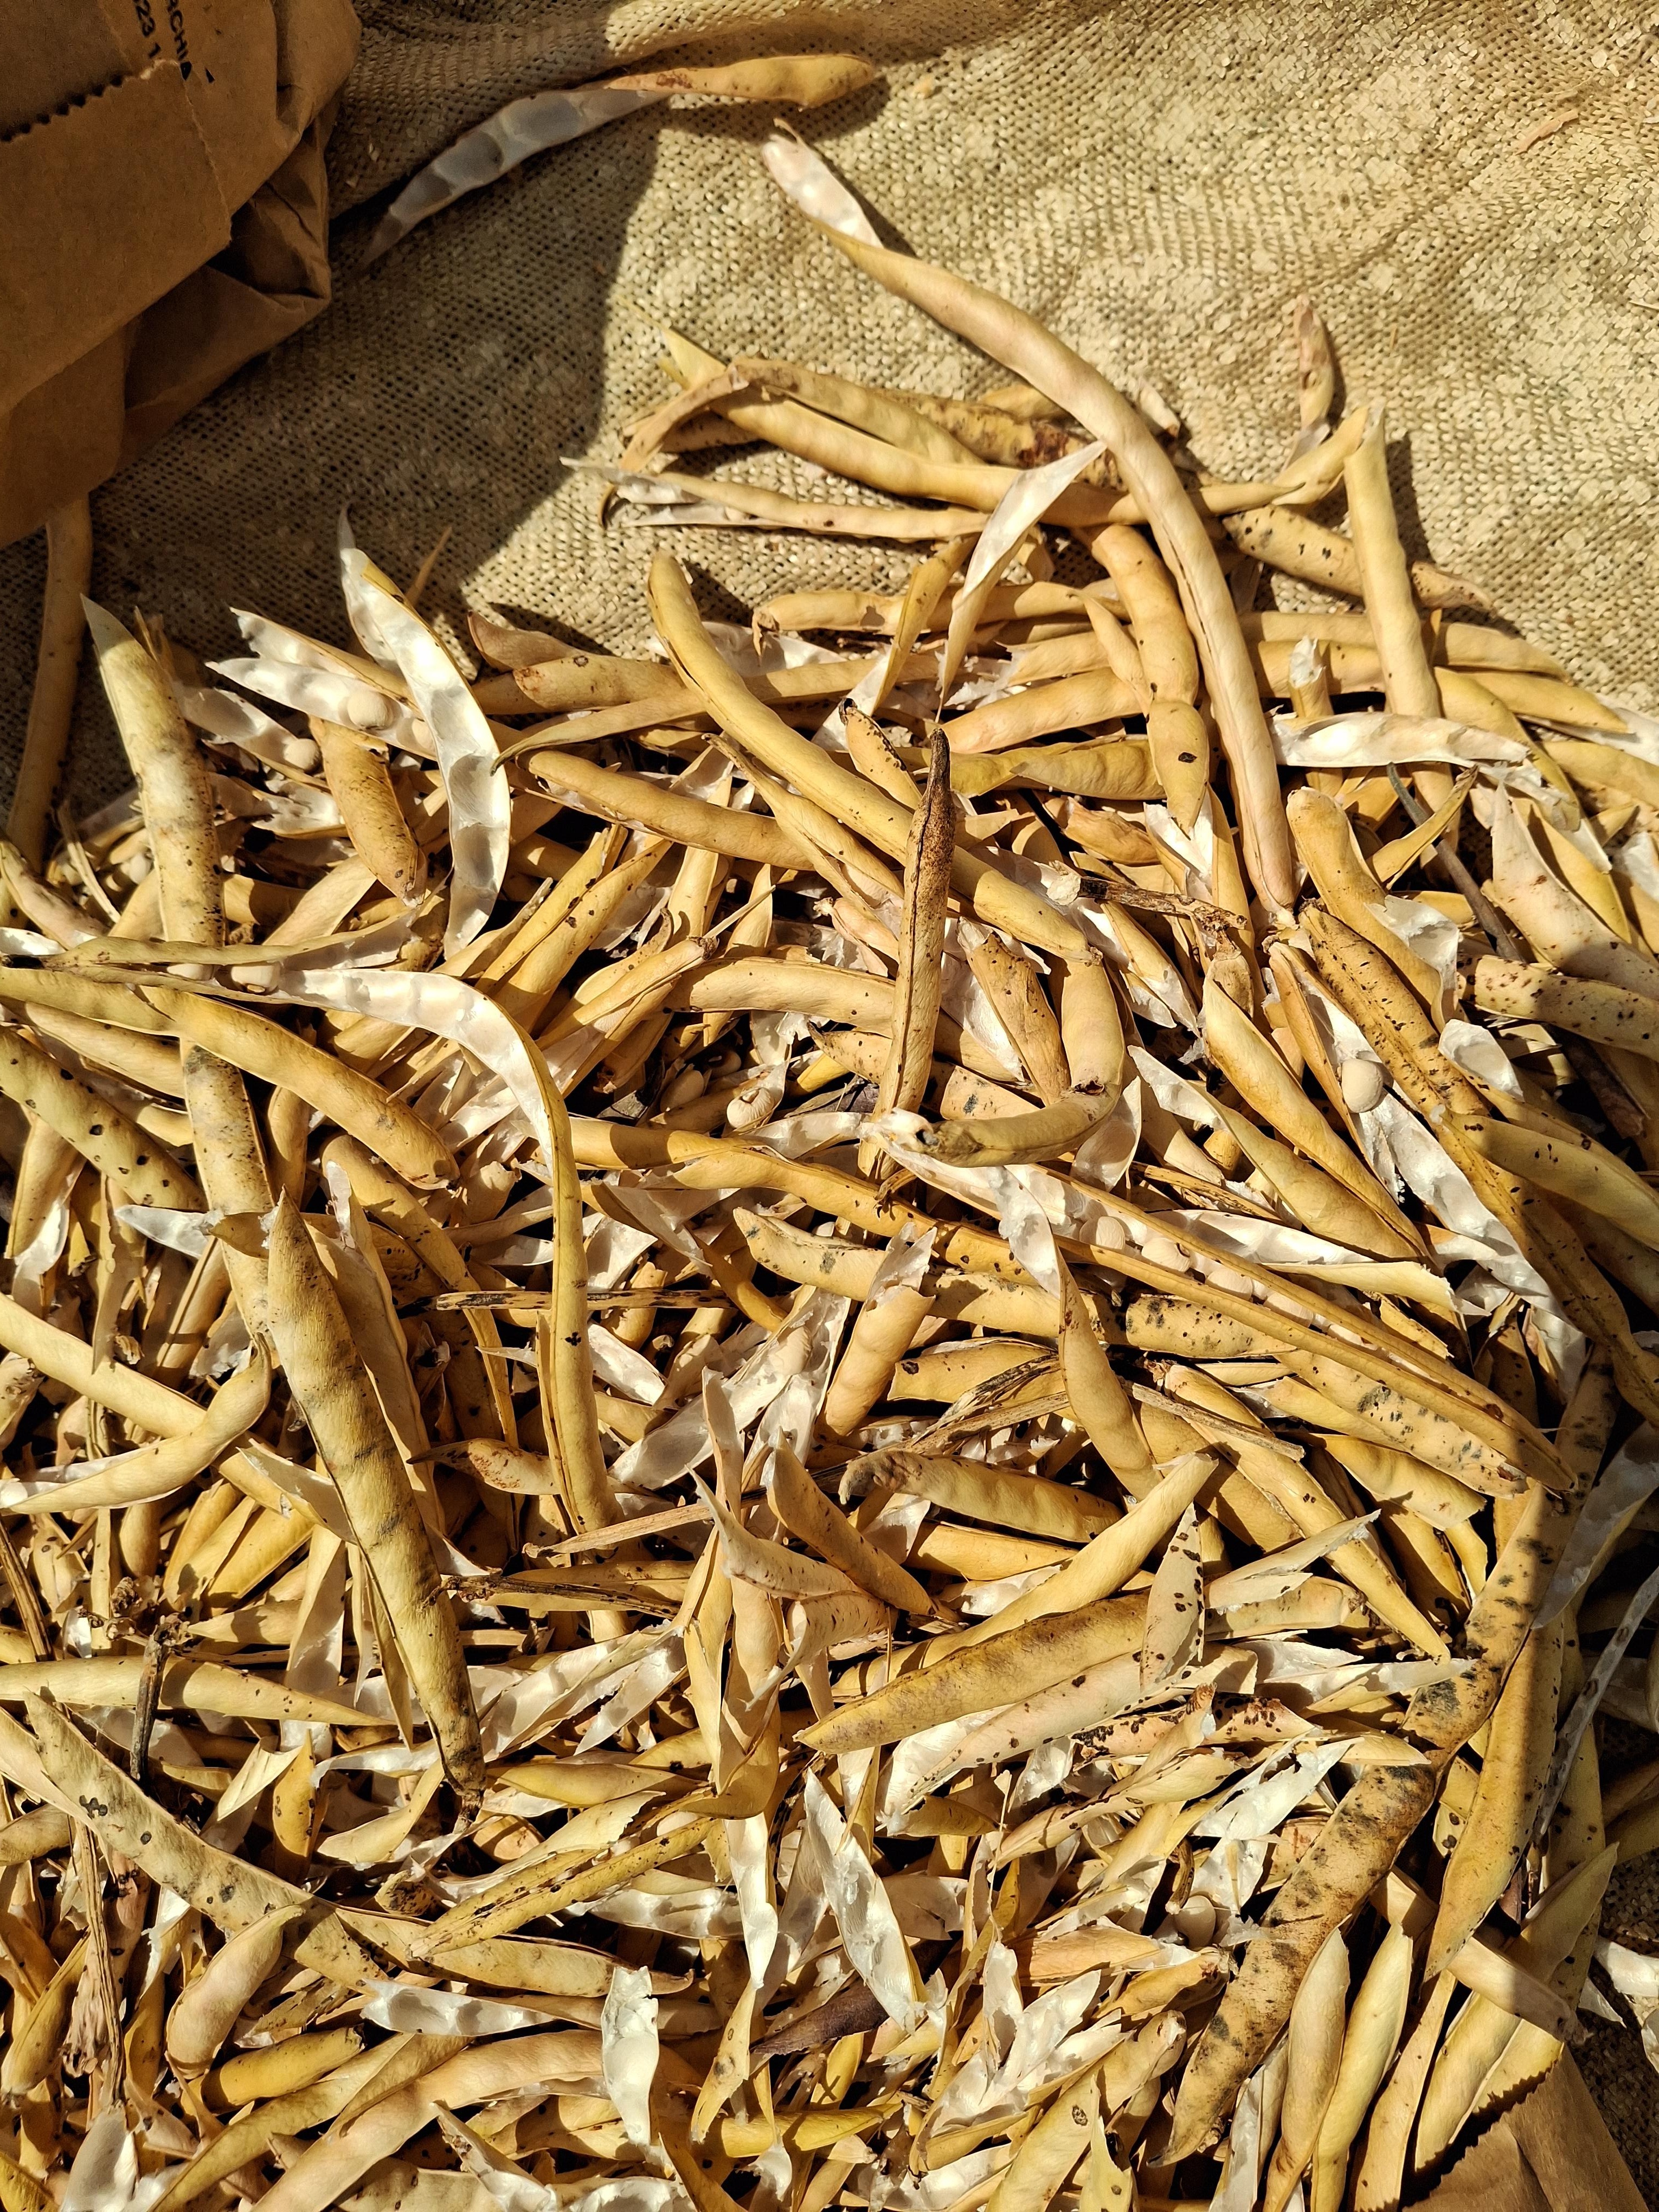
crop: cowpea
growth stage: harvest
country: Nigeria
